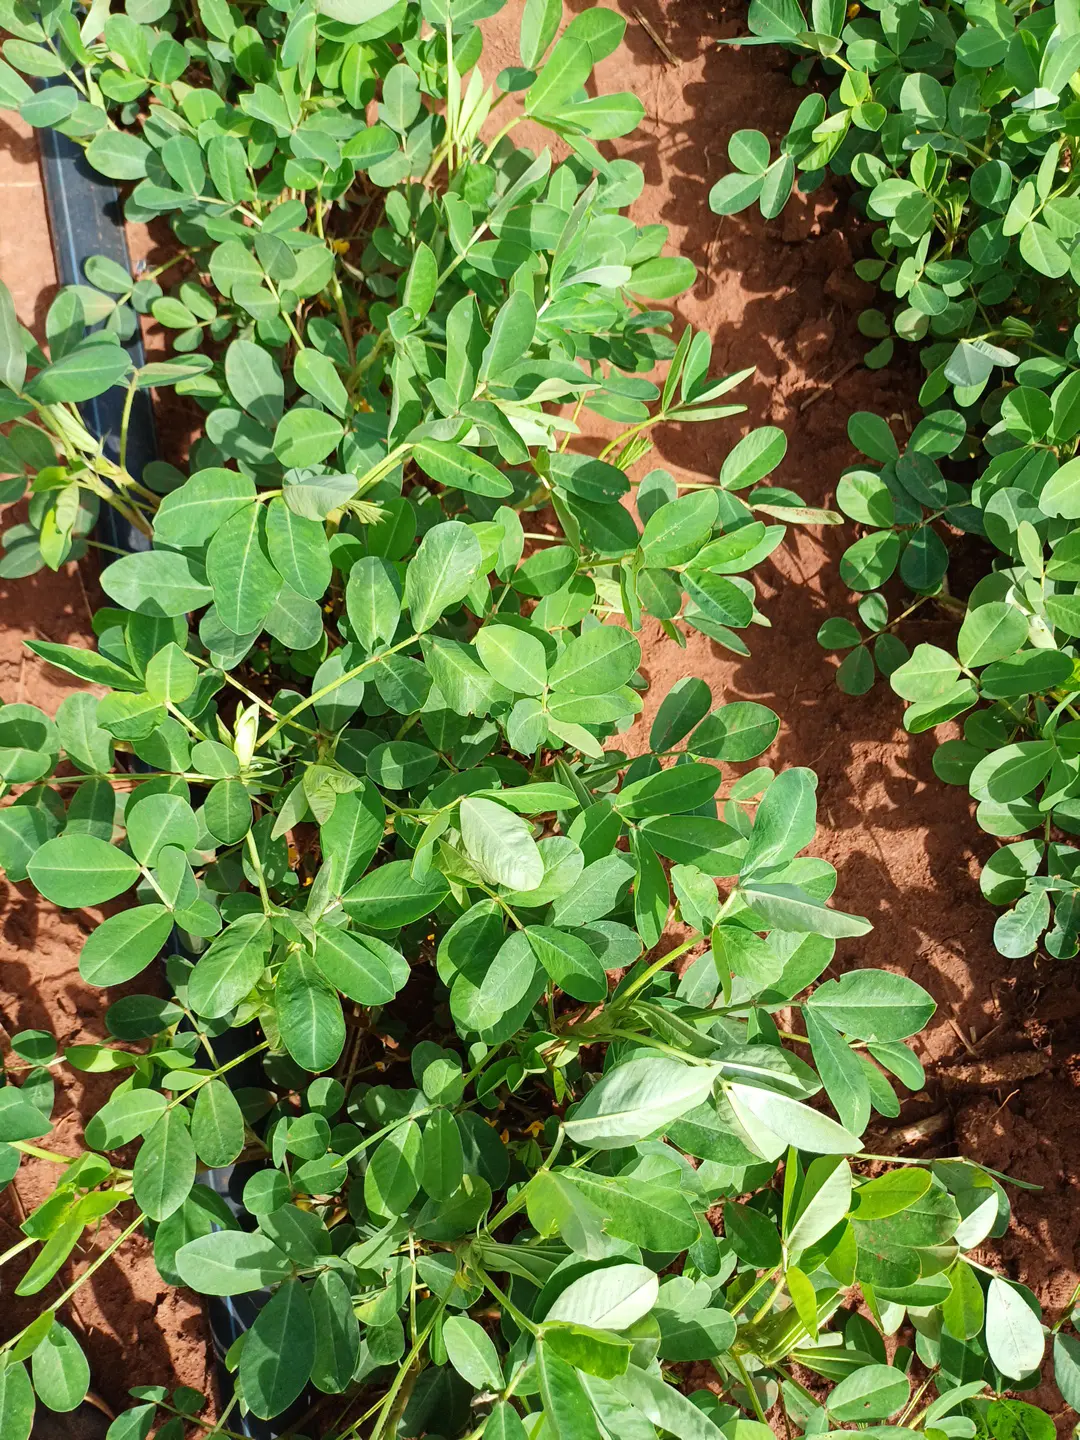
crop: groundnut
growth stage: flowering
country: Kenya
